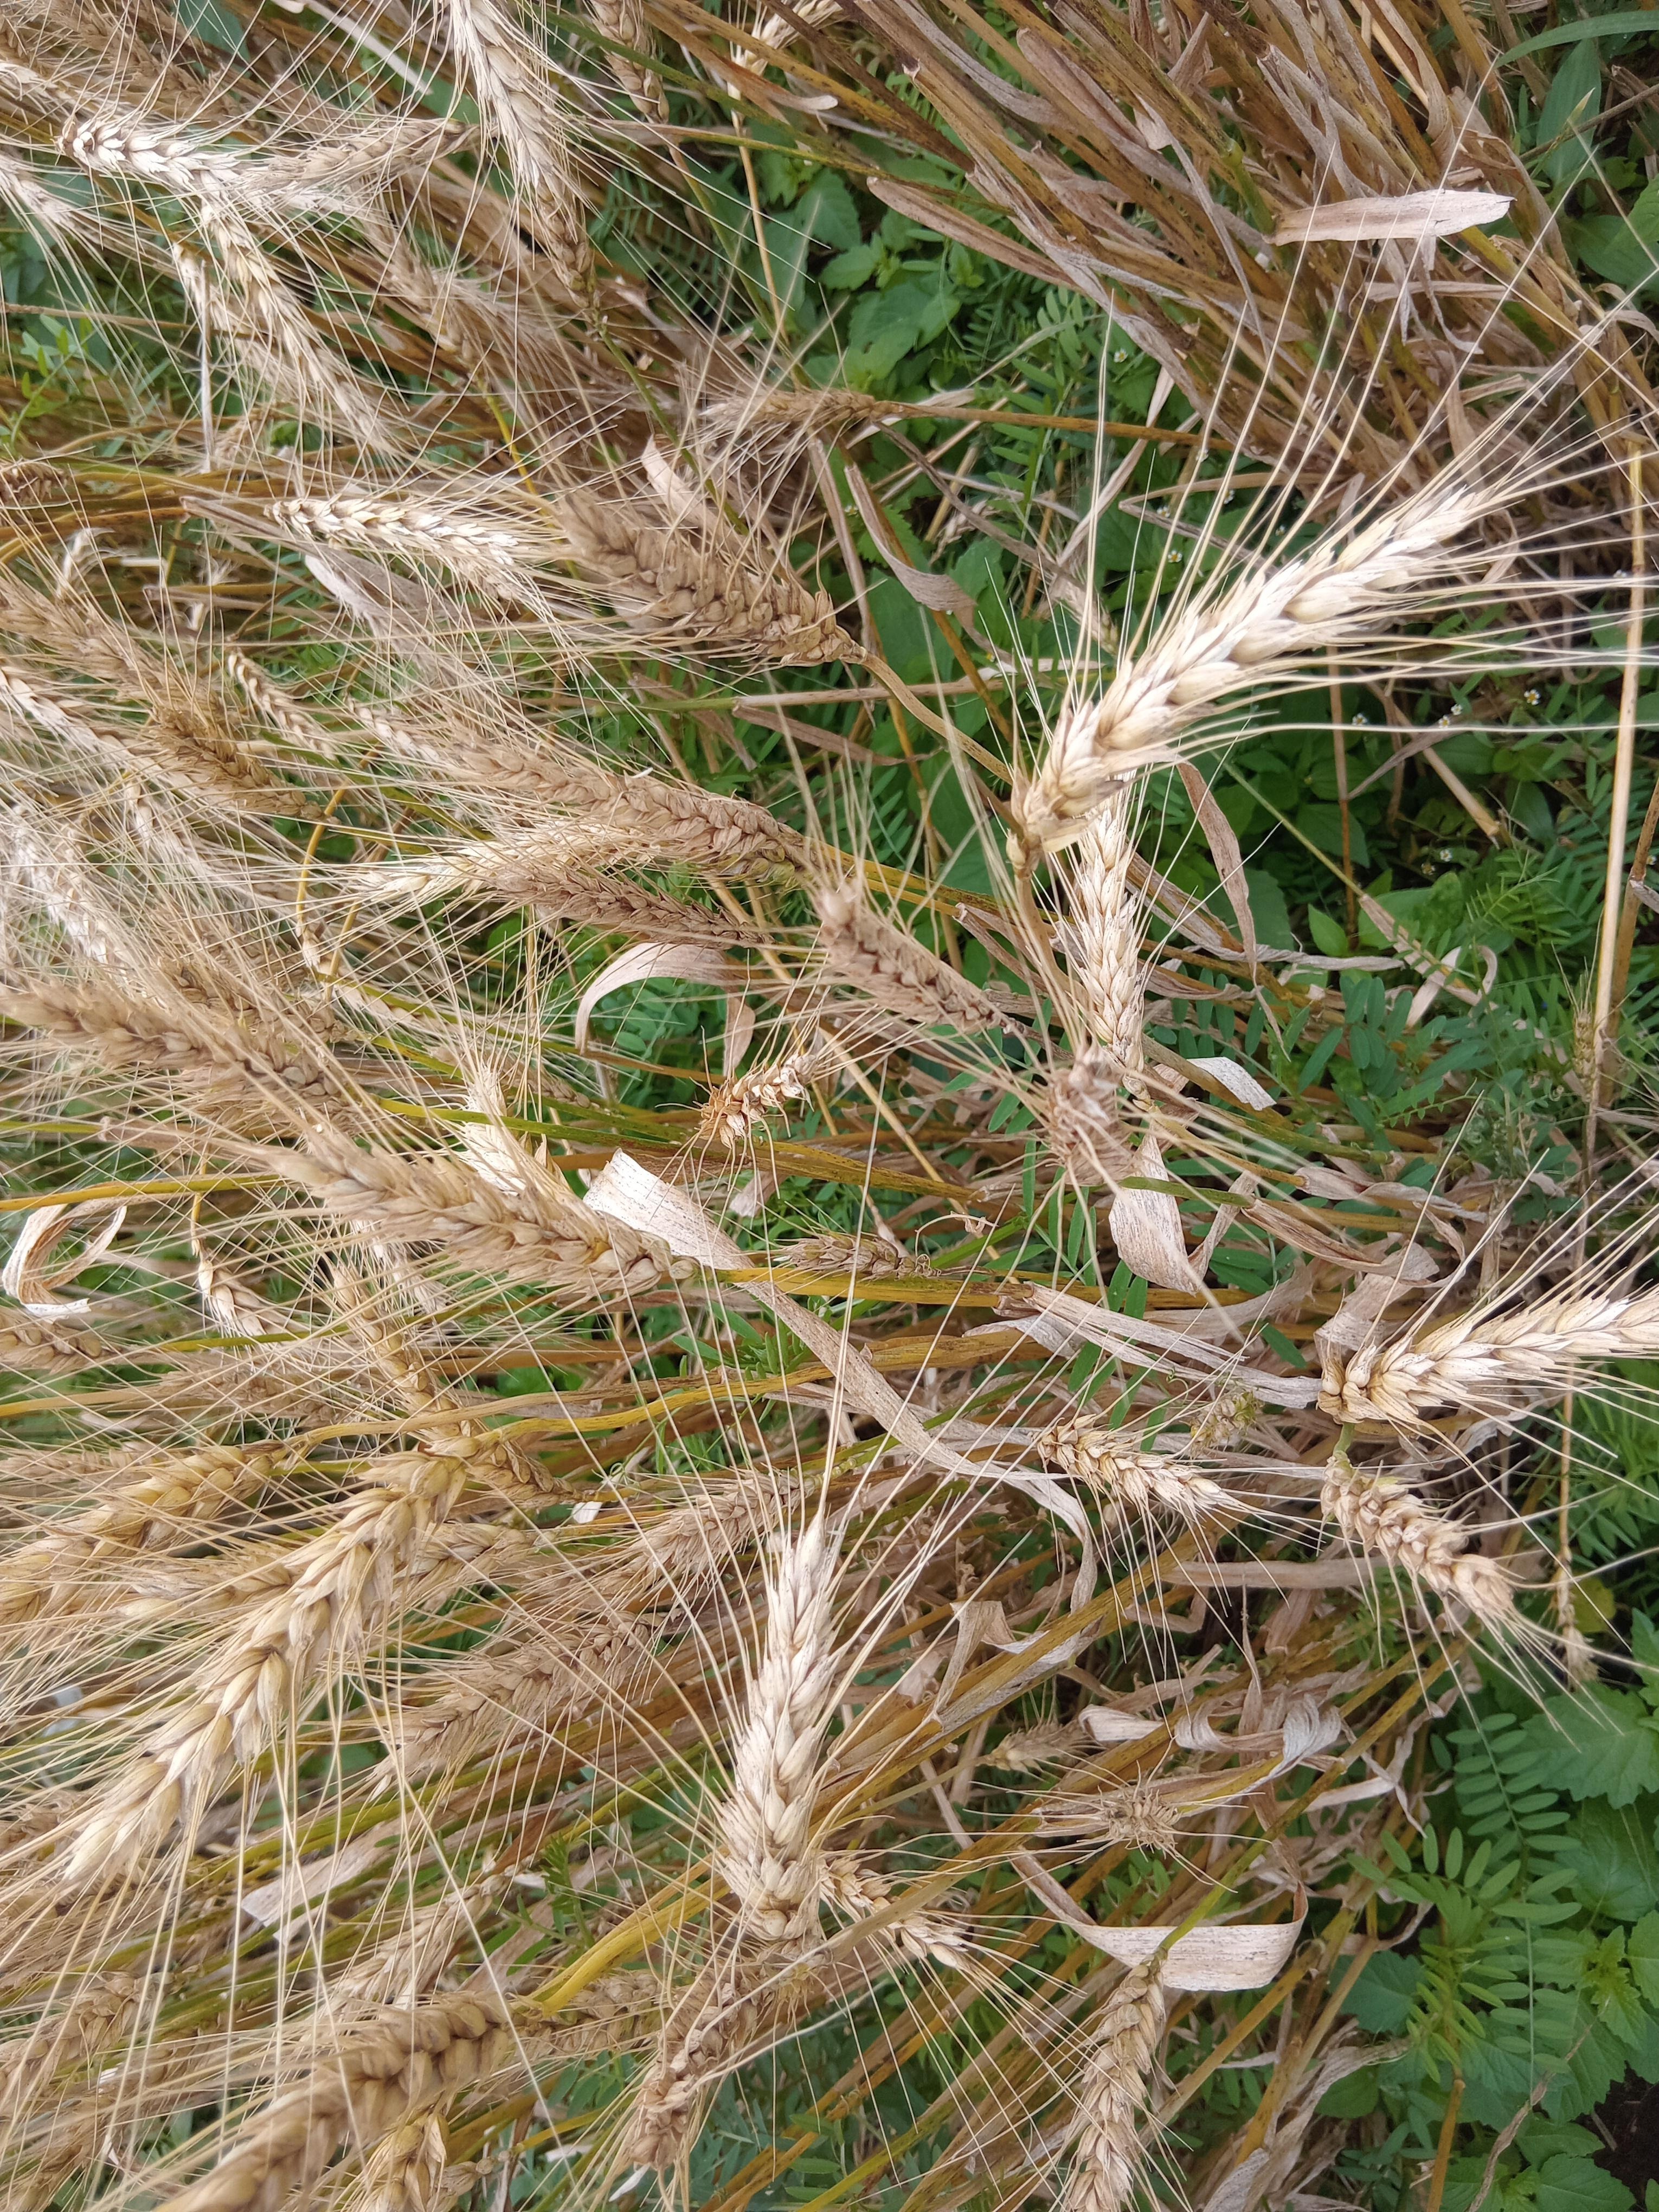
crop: wheat
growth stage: maturity
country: Kenya
